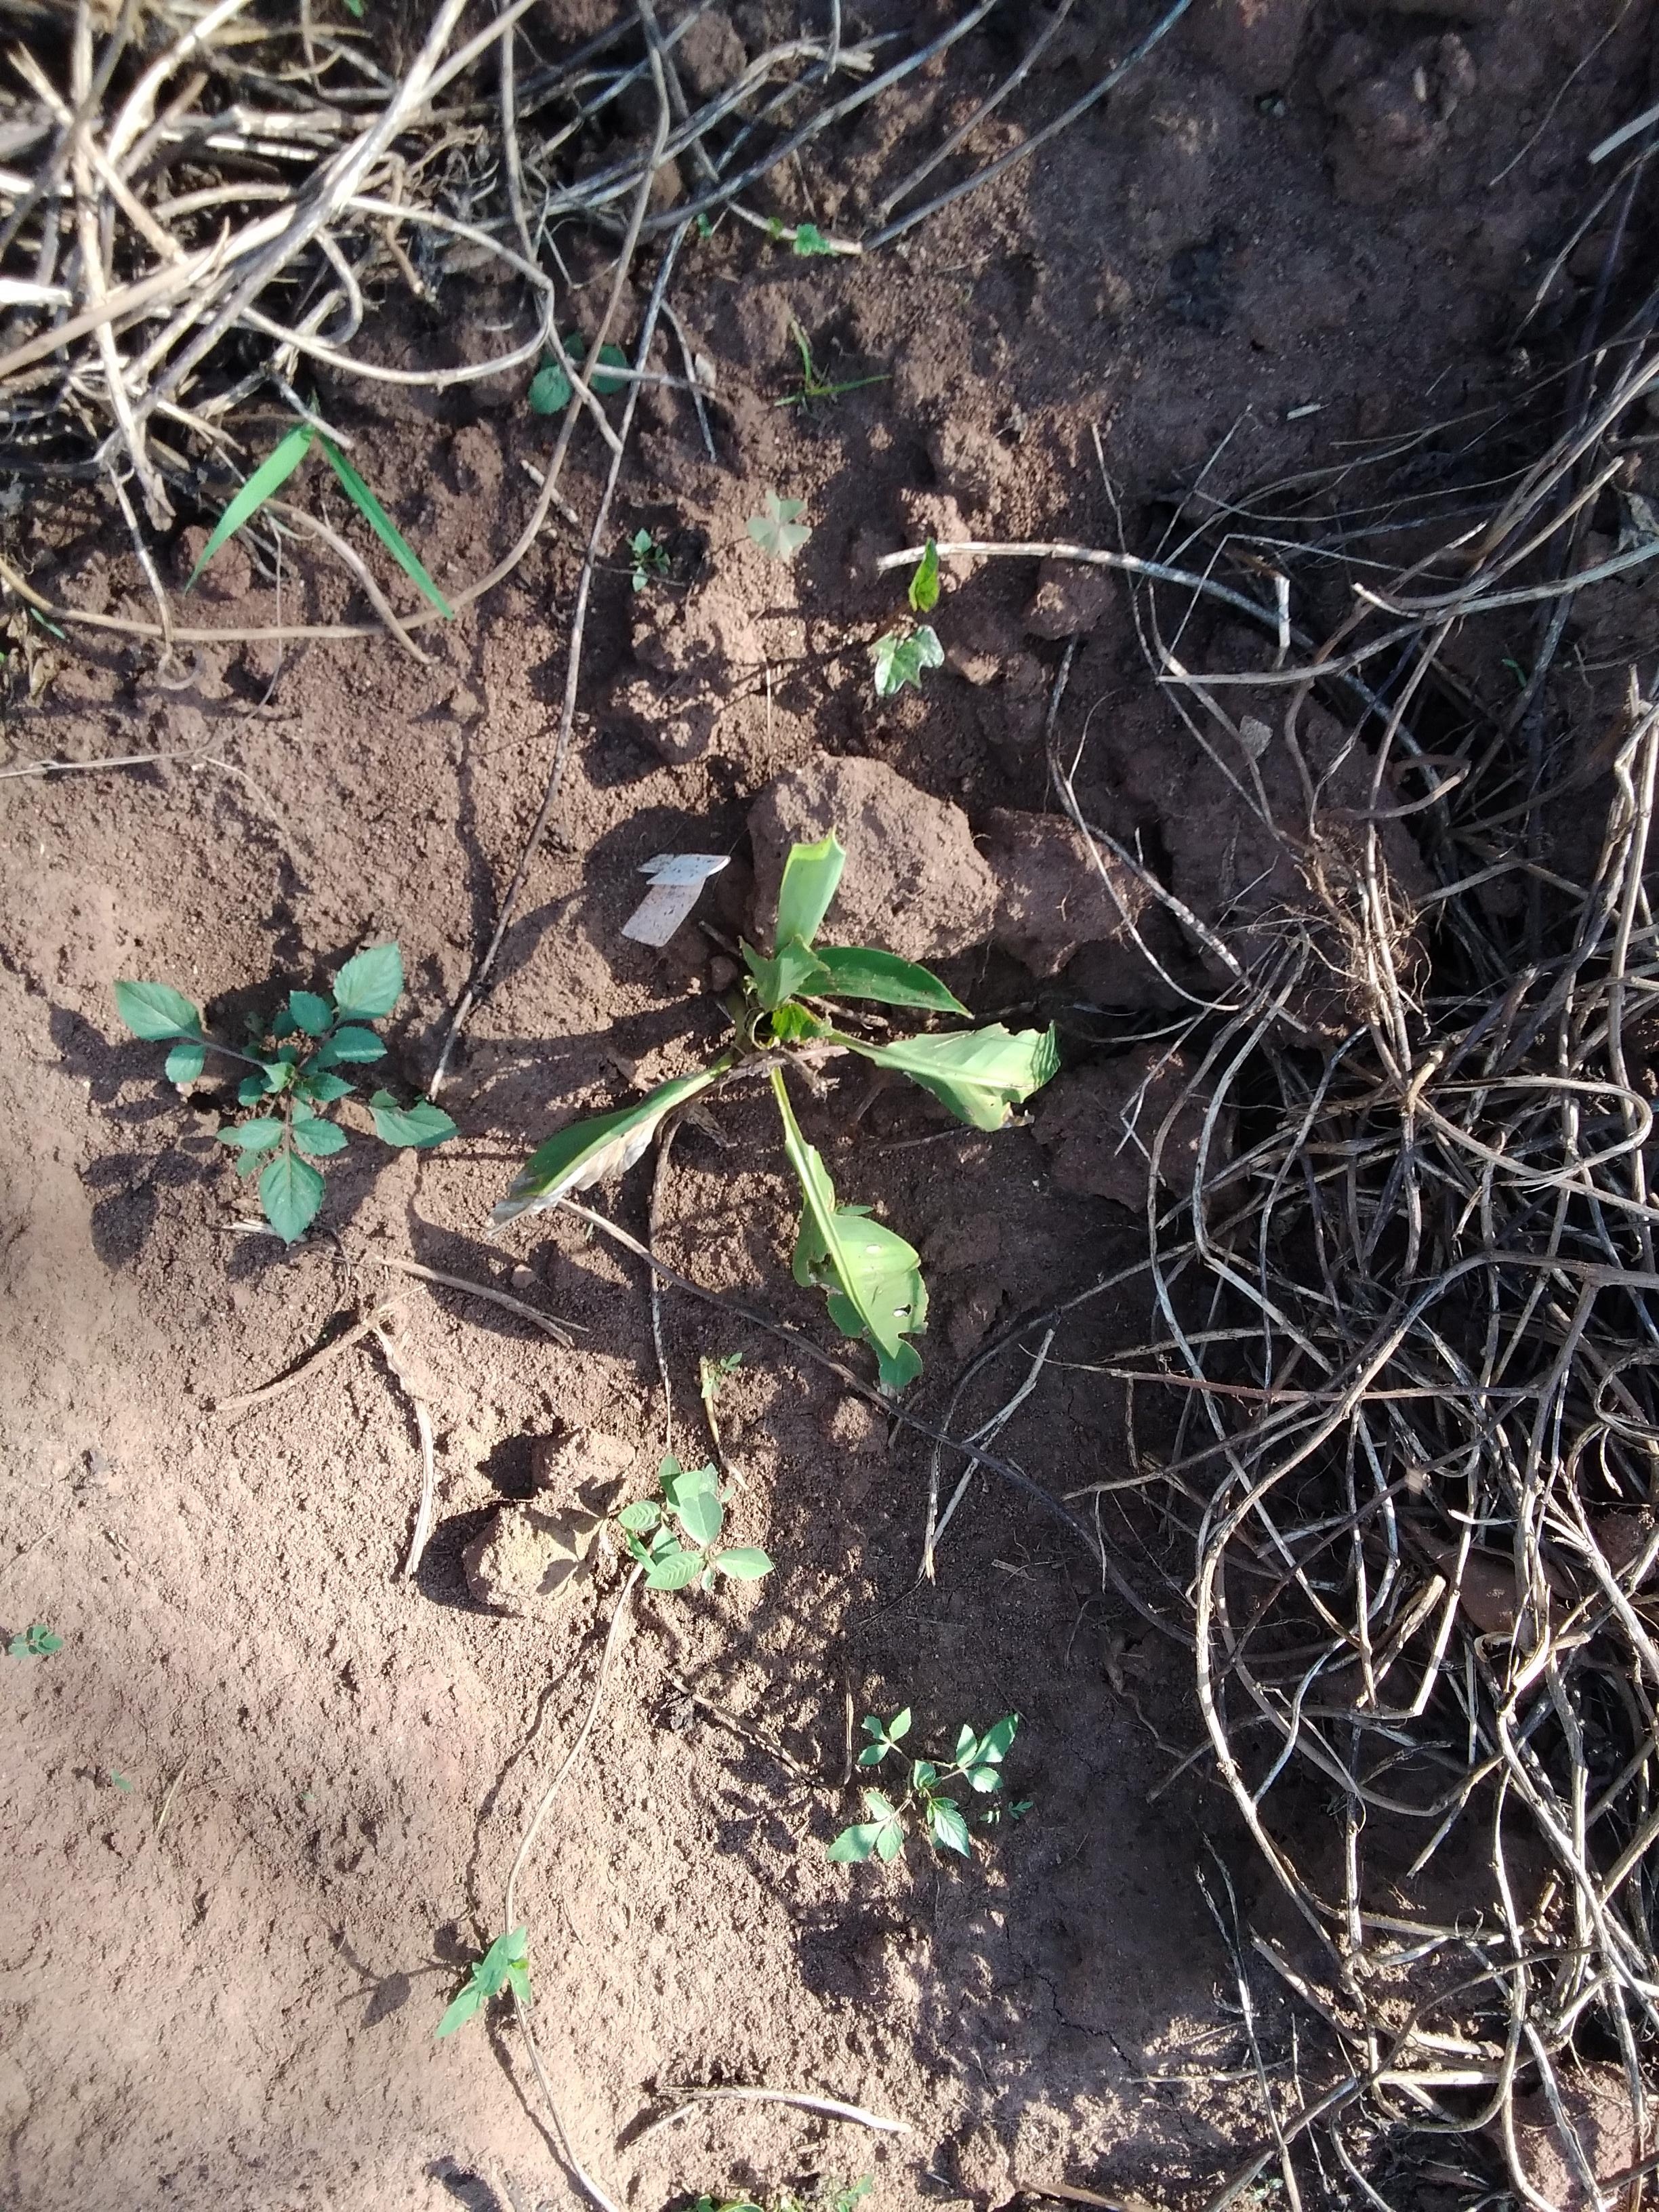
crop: banana
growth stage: vegetative
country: Tanzania
